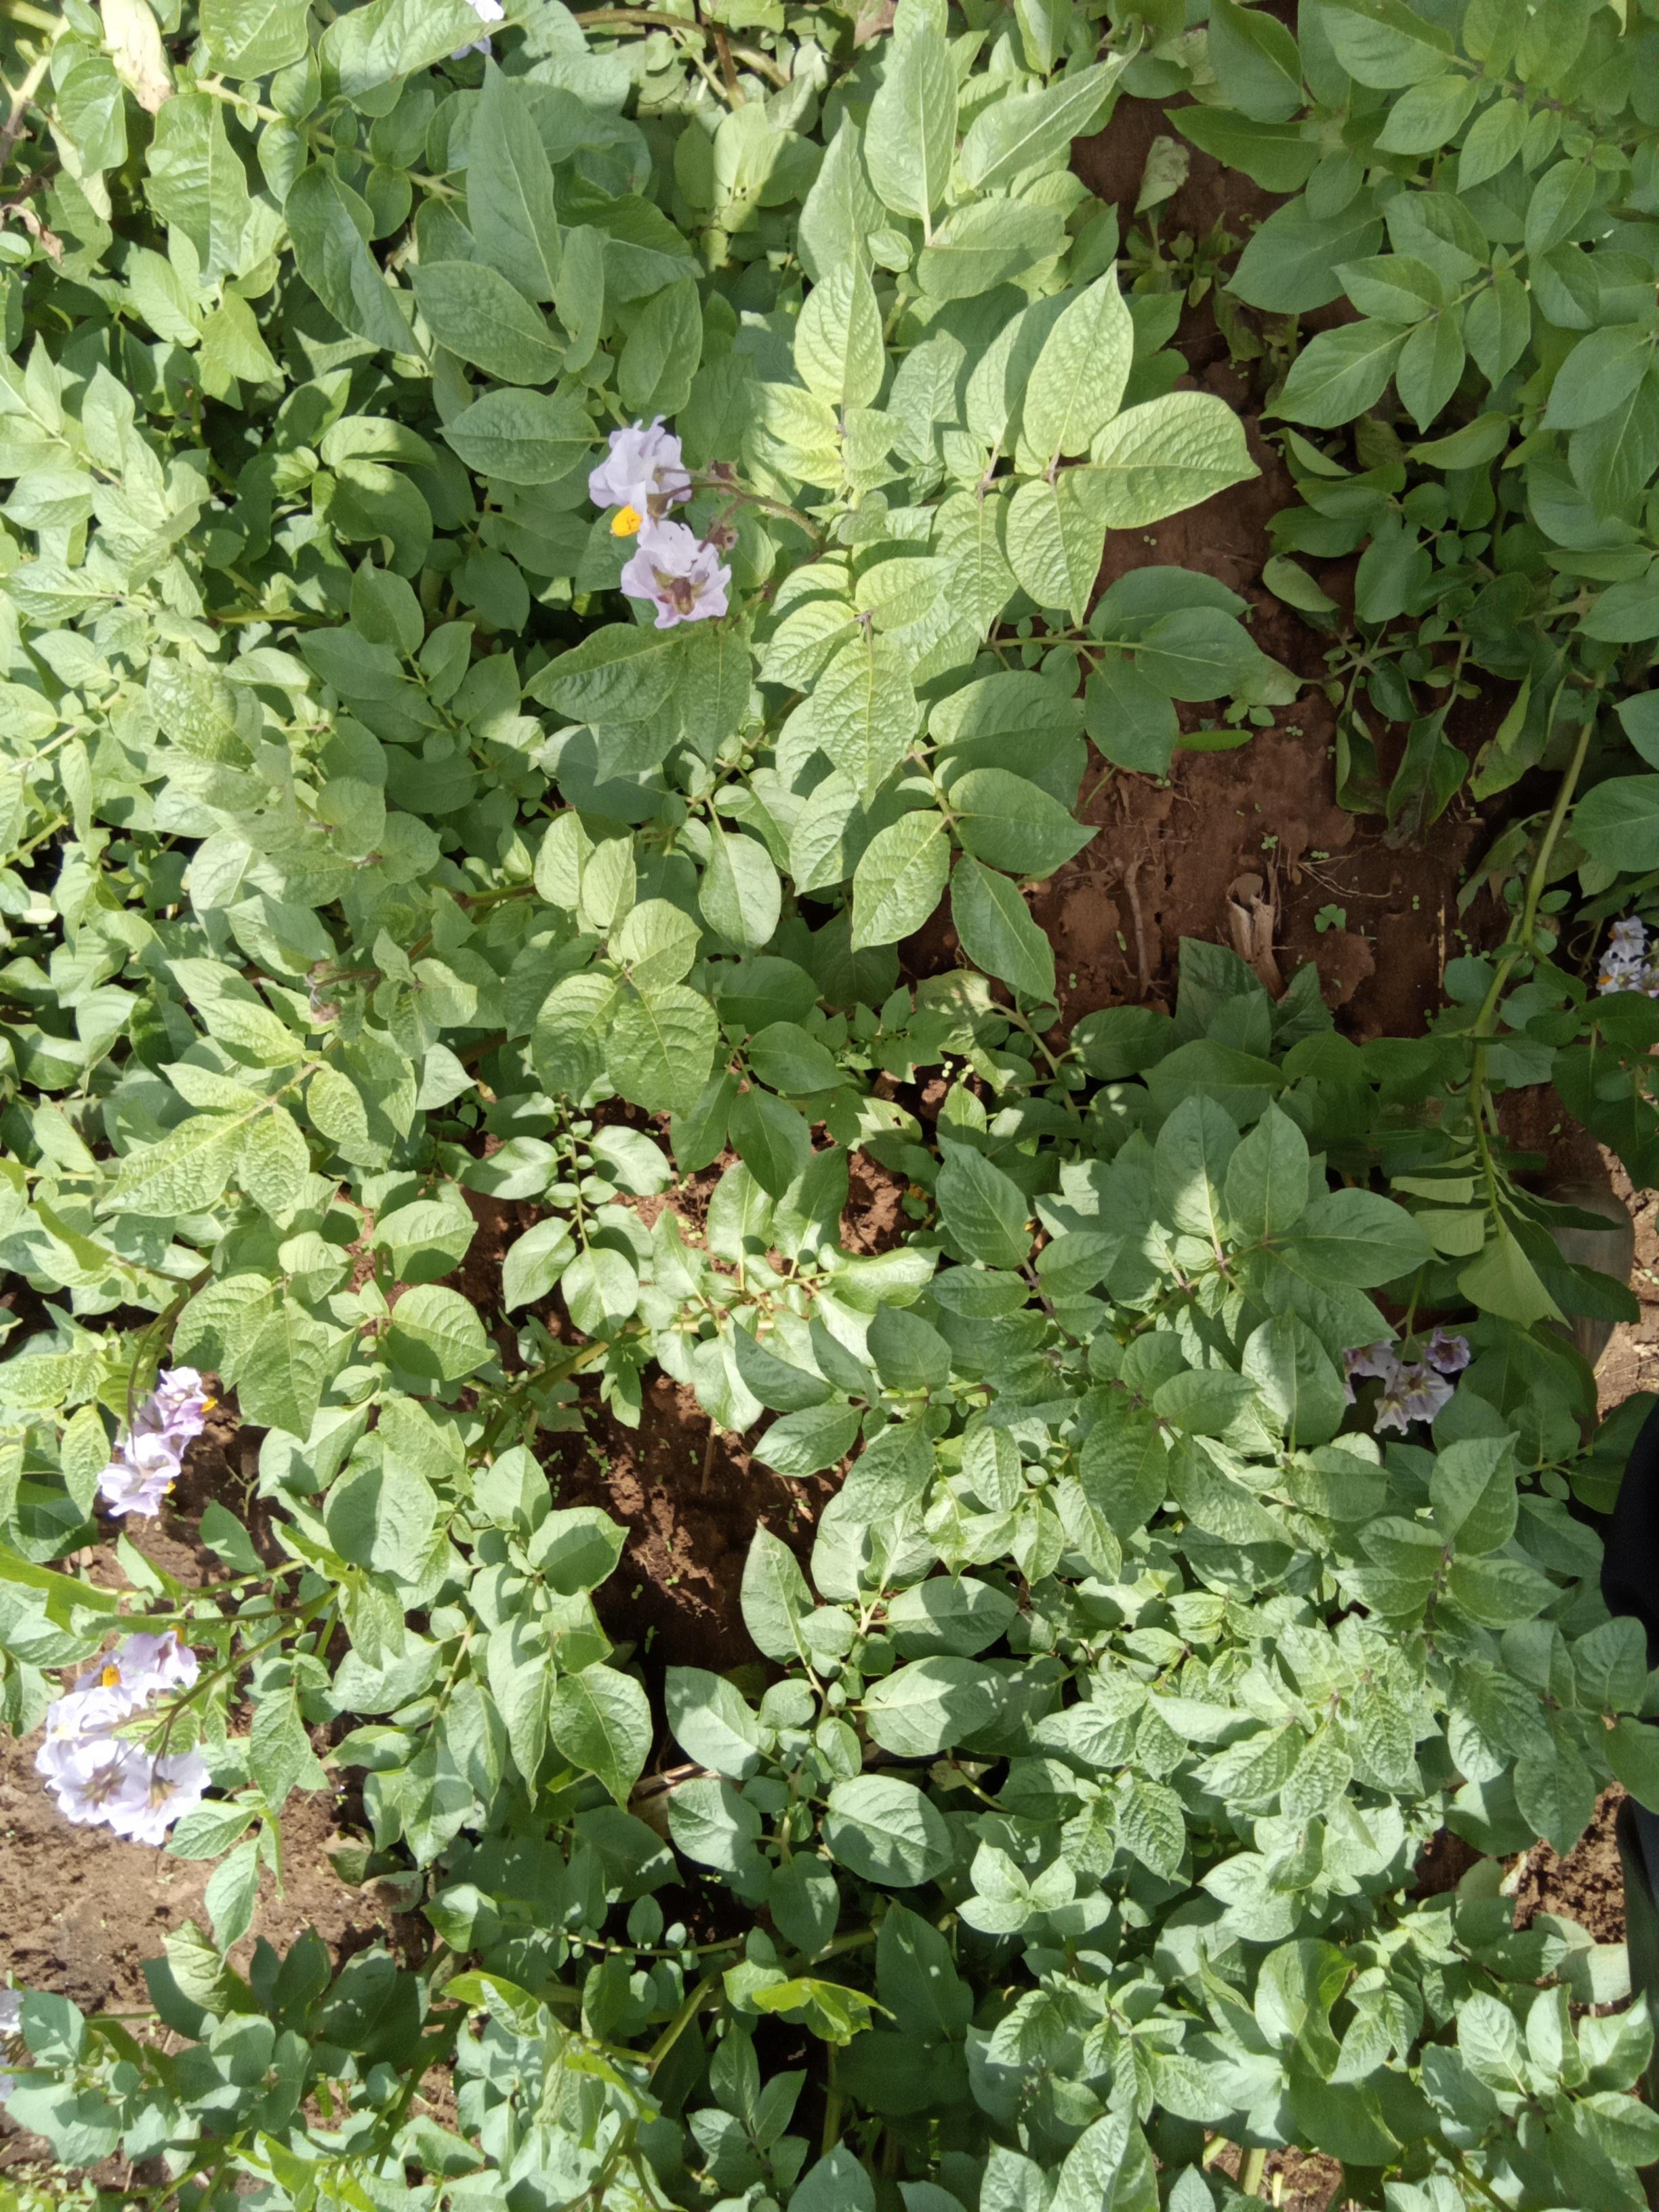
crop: potato
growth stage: flowering
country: Kenya
